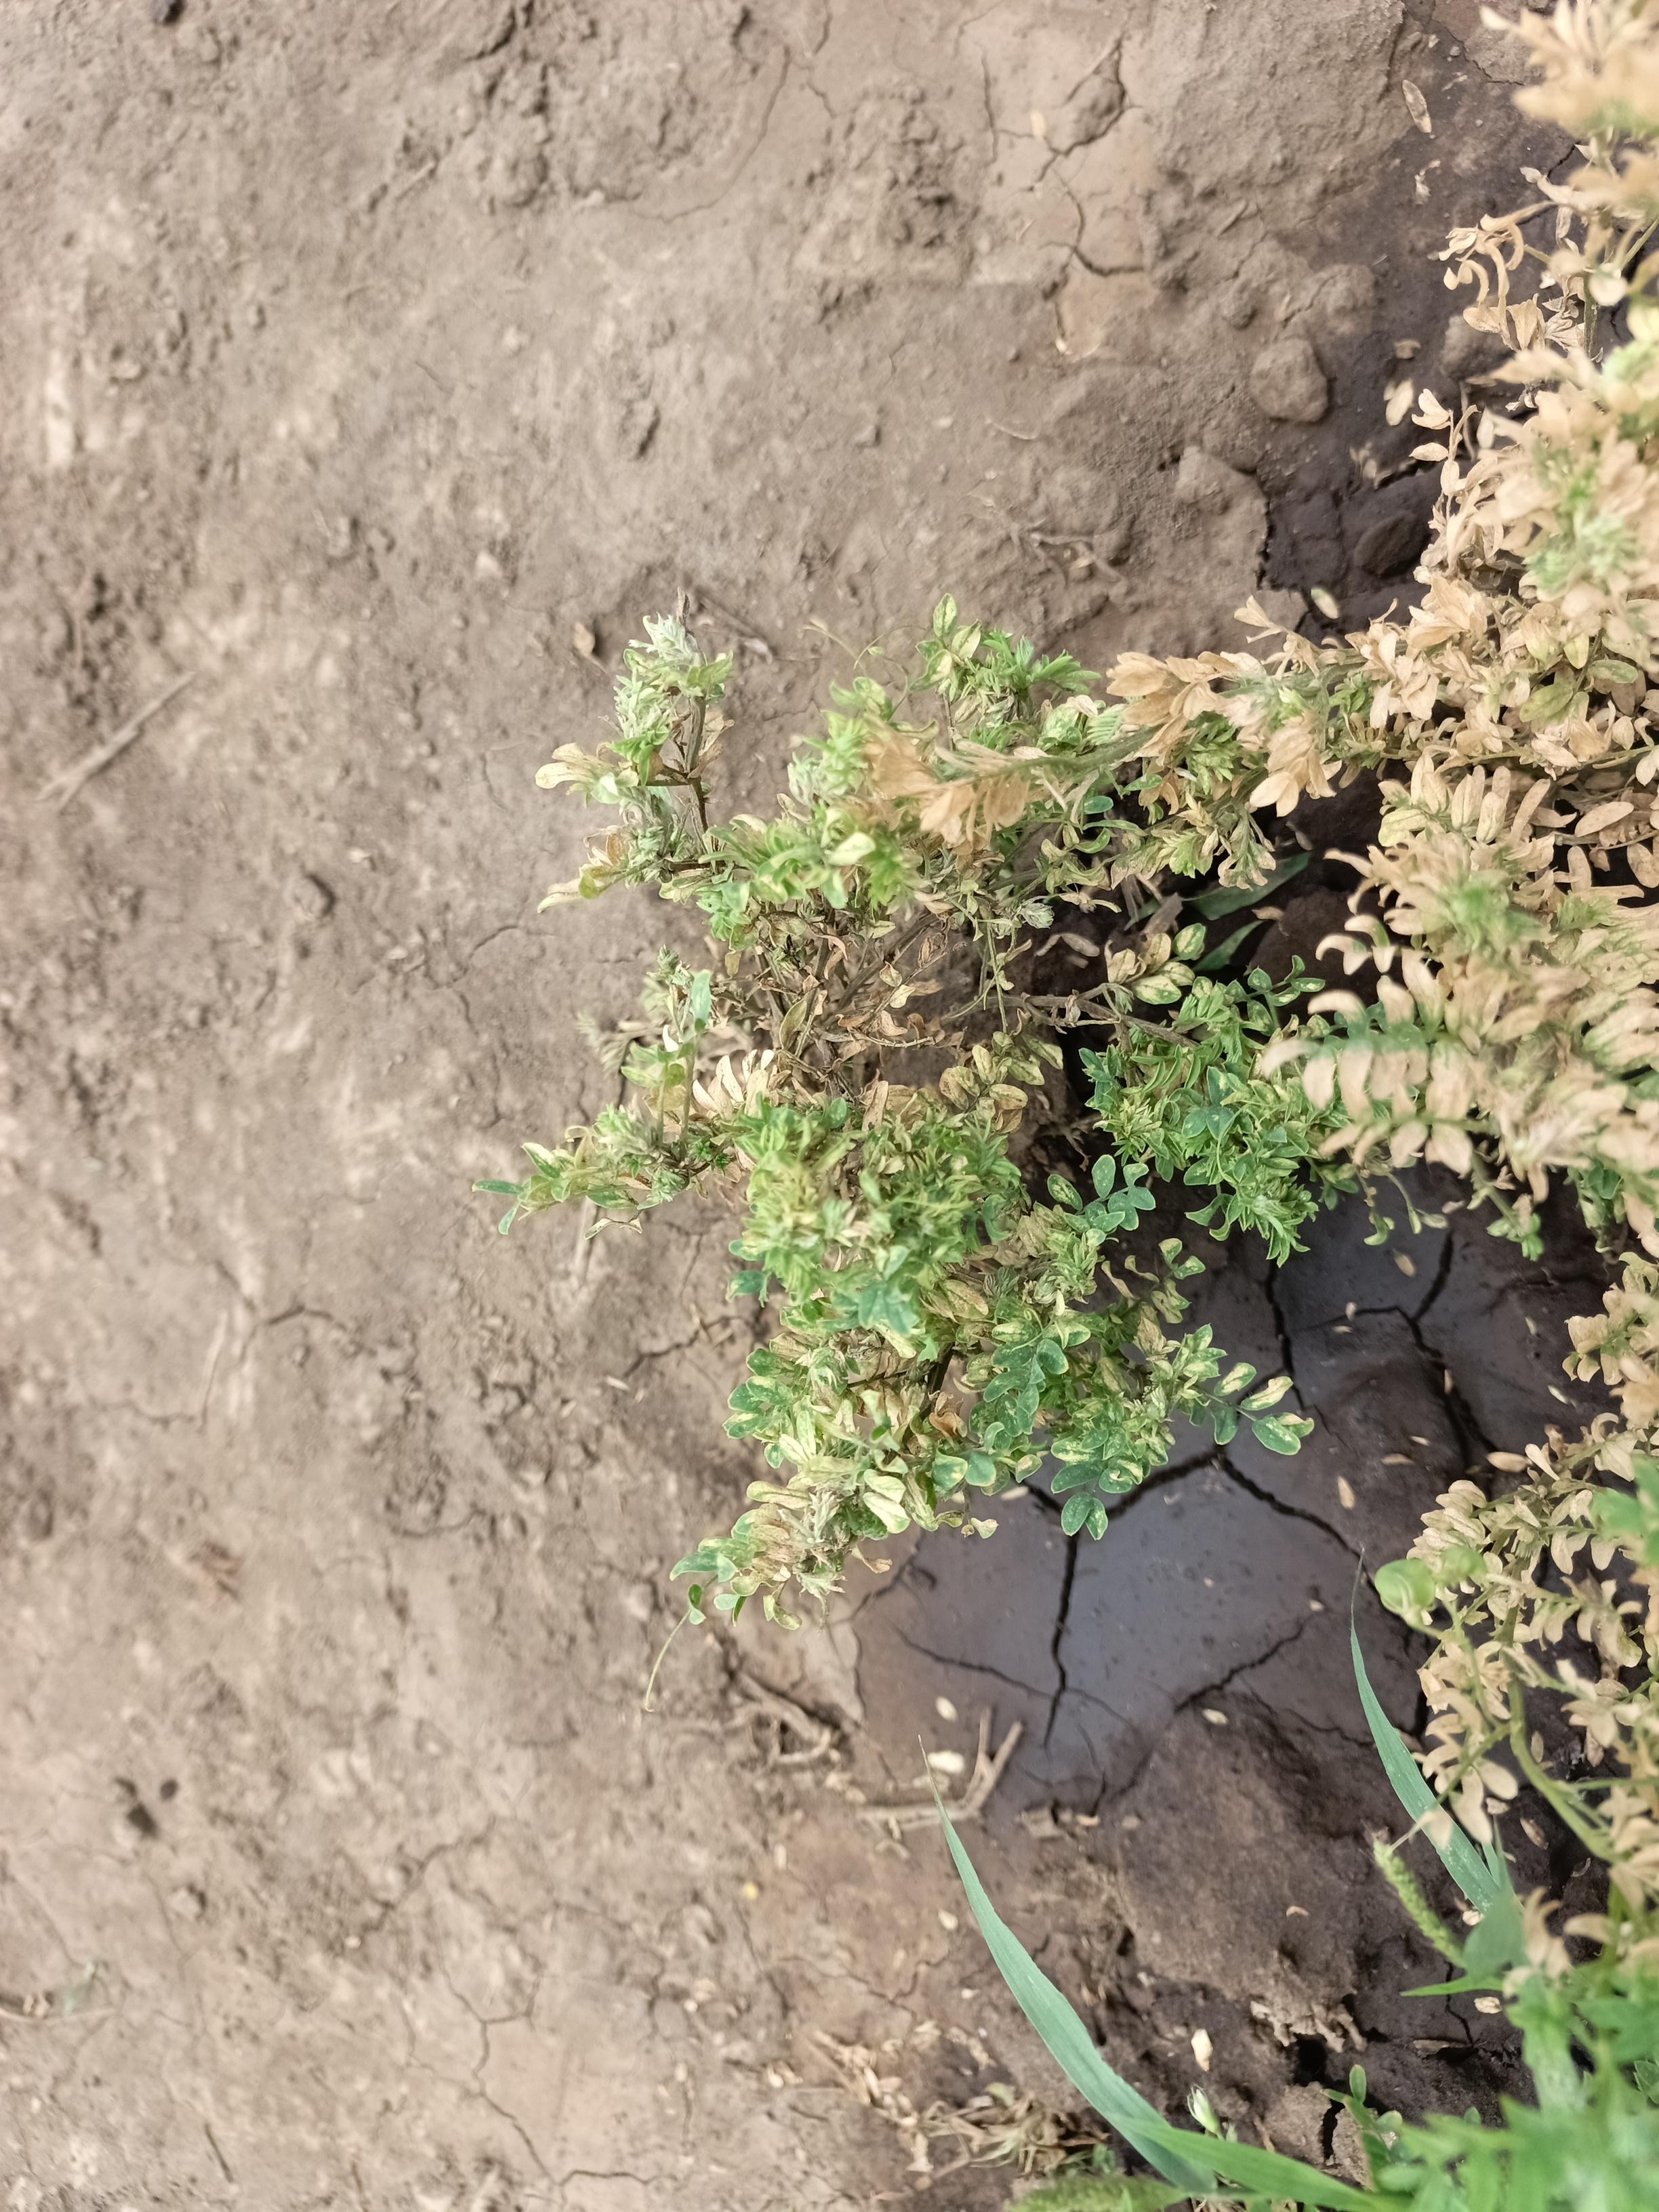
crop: lentil
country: Tanzania
